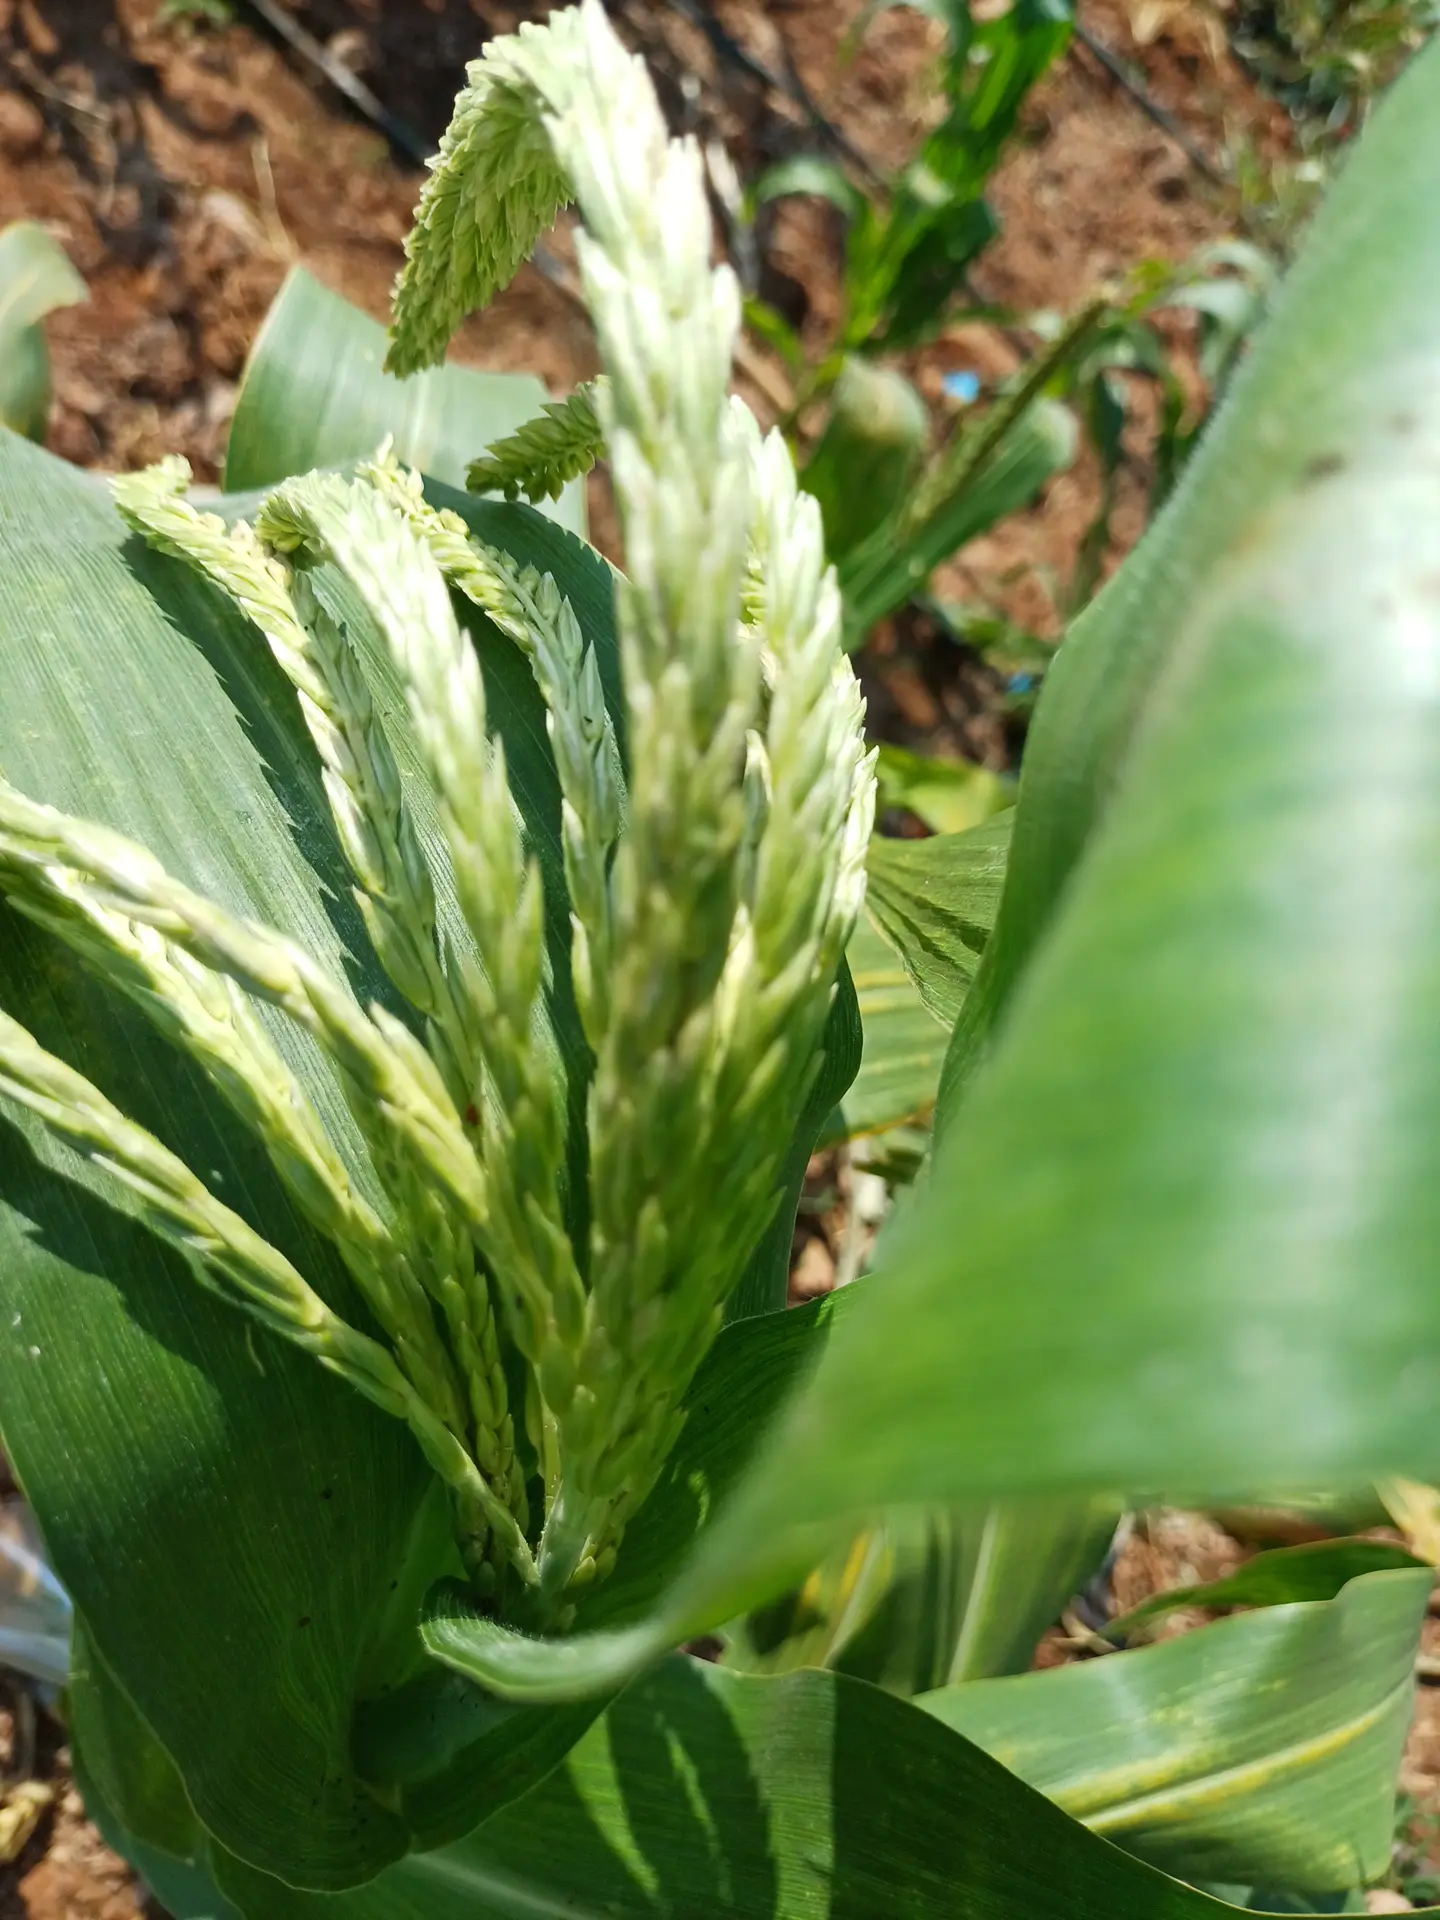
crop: maize
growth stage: flowering
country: Kenya
